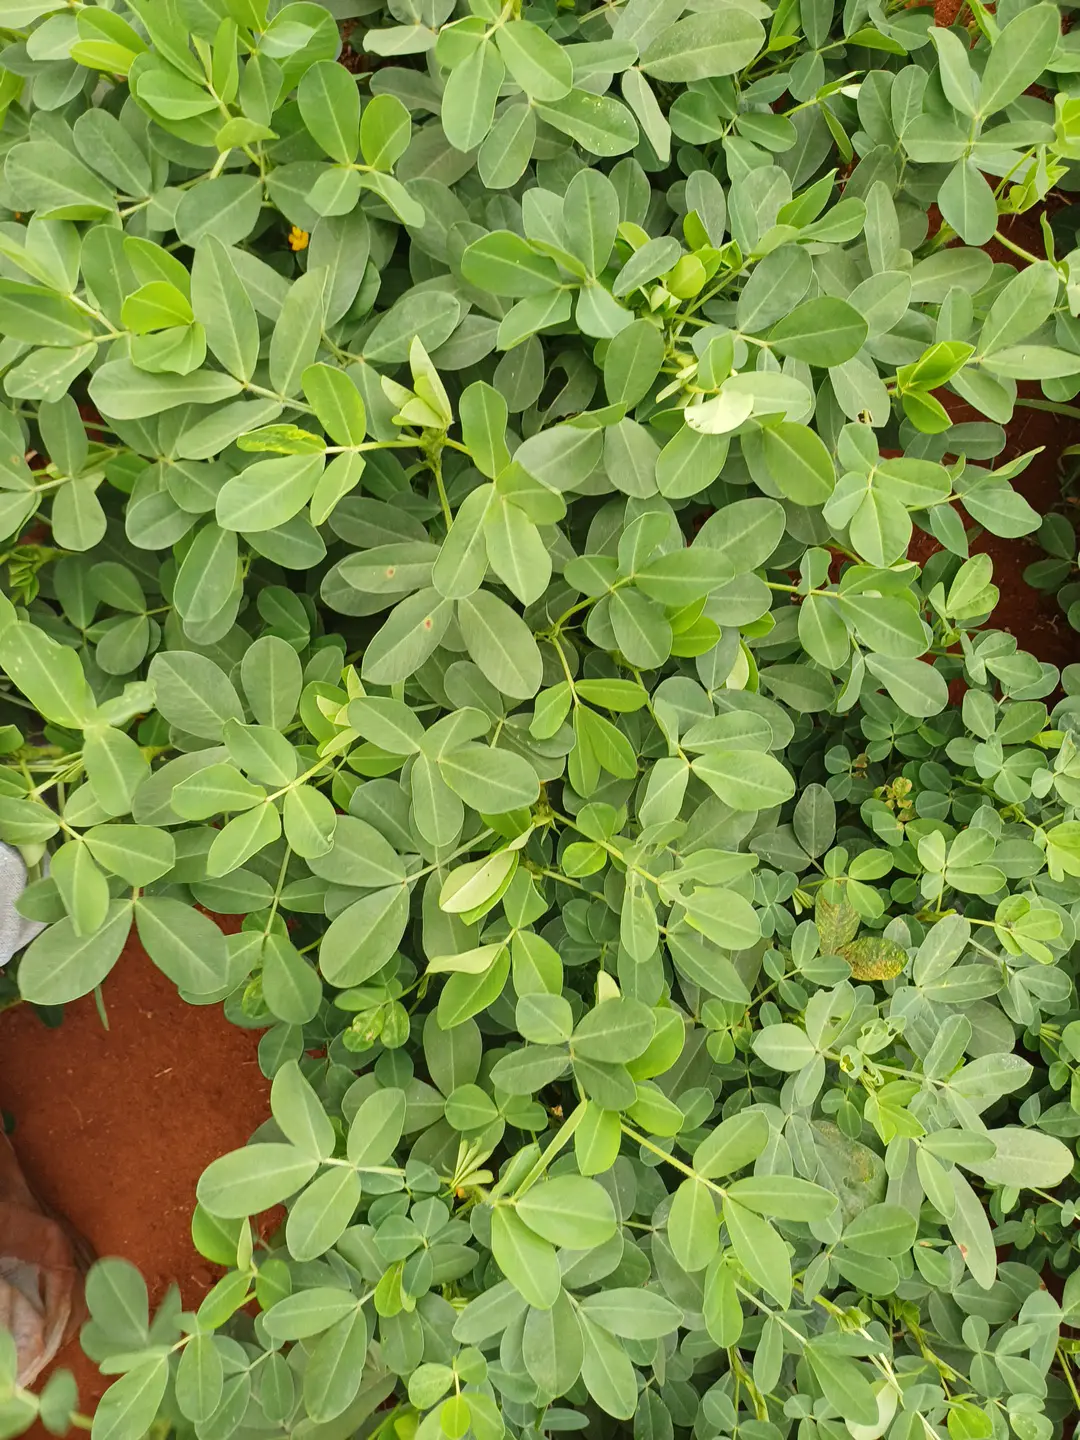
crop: groundnut
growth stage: flowering
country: Kenya
